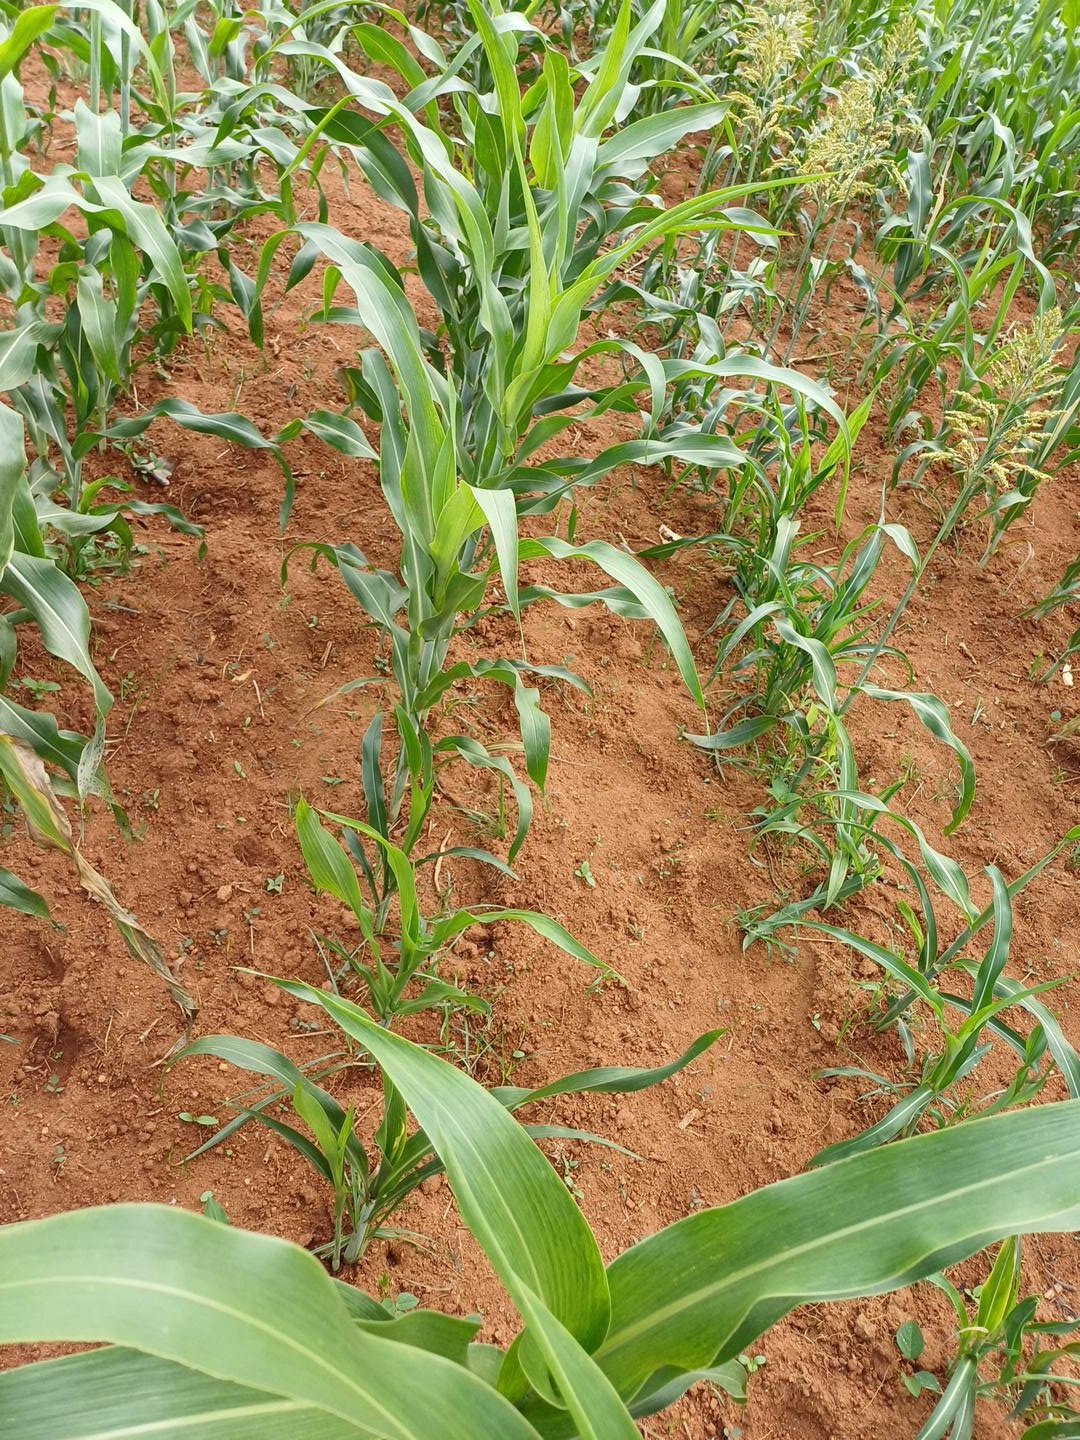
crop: sorghum
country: Kenya
